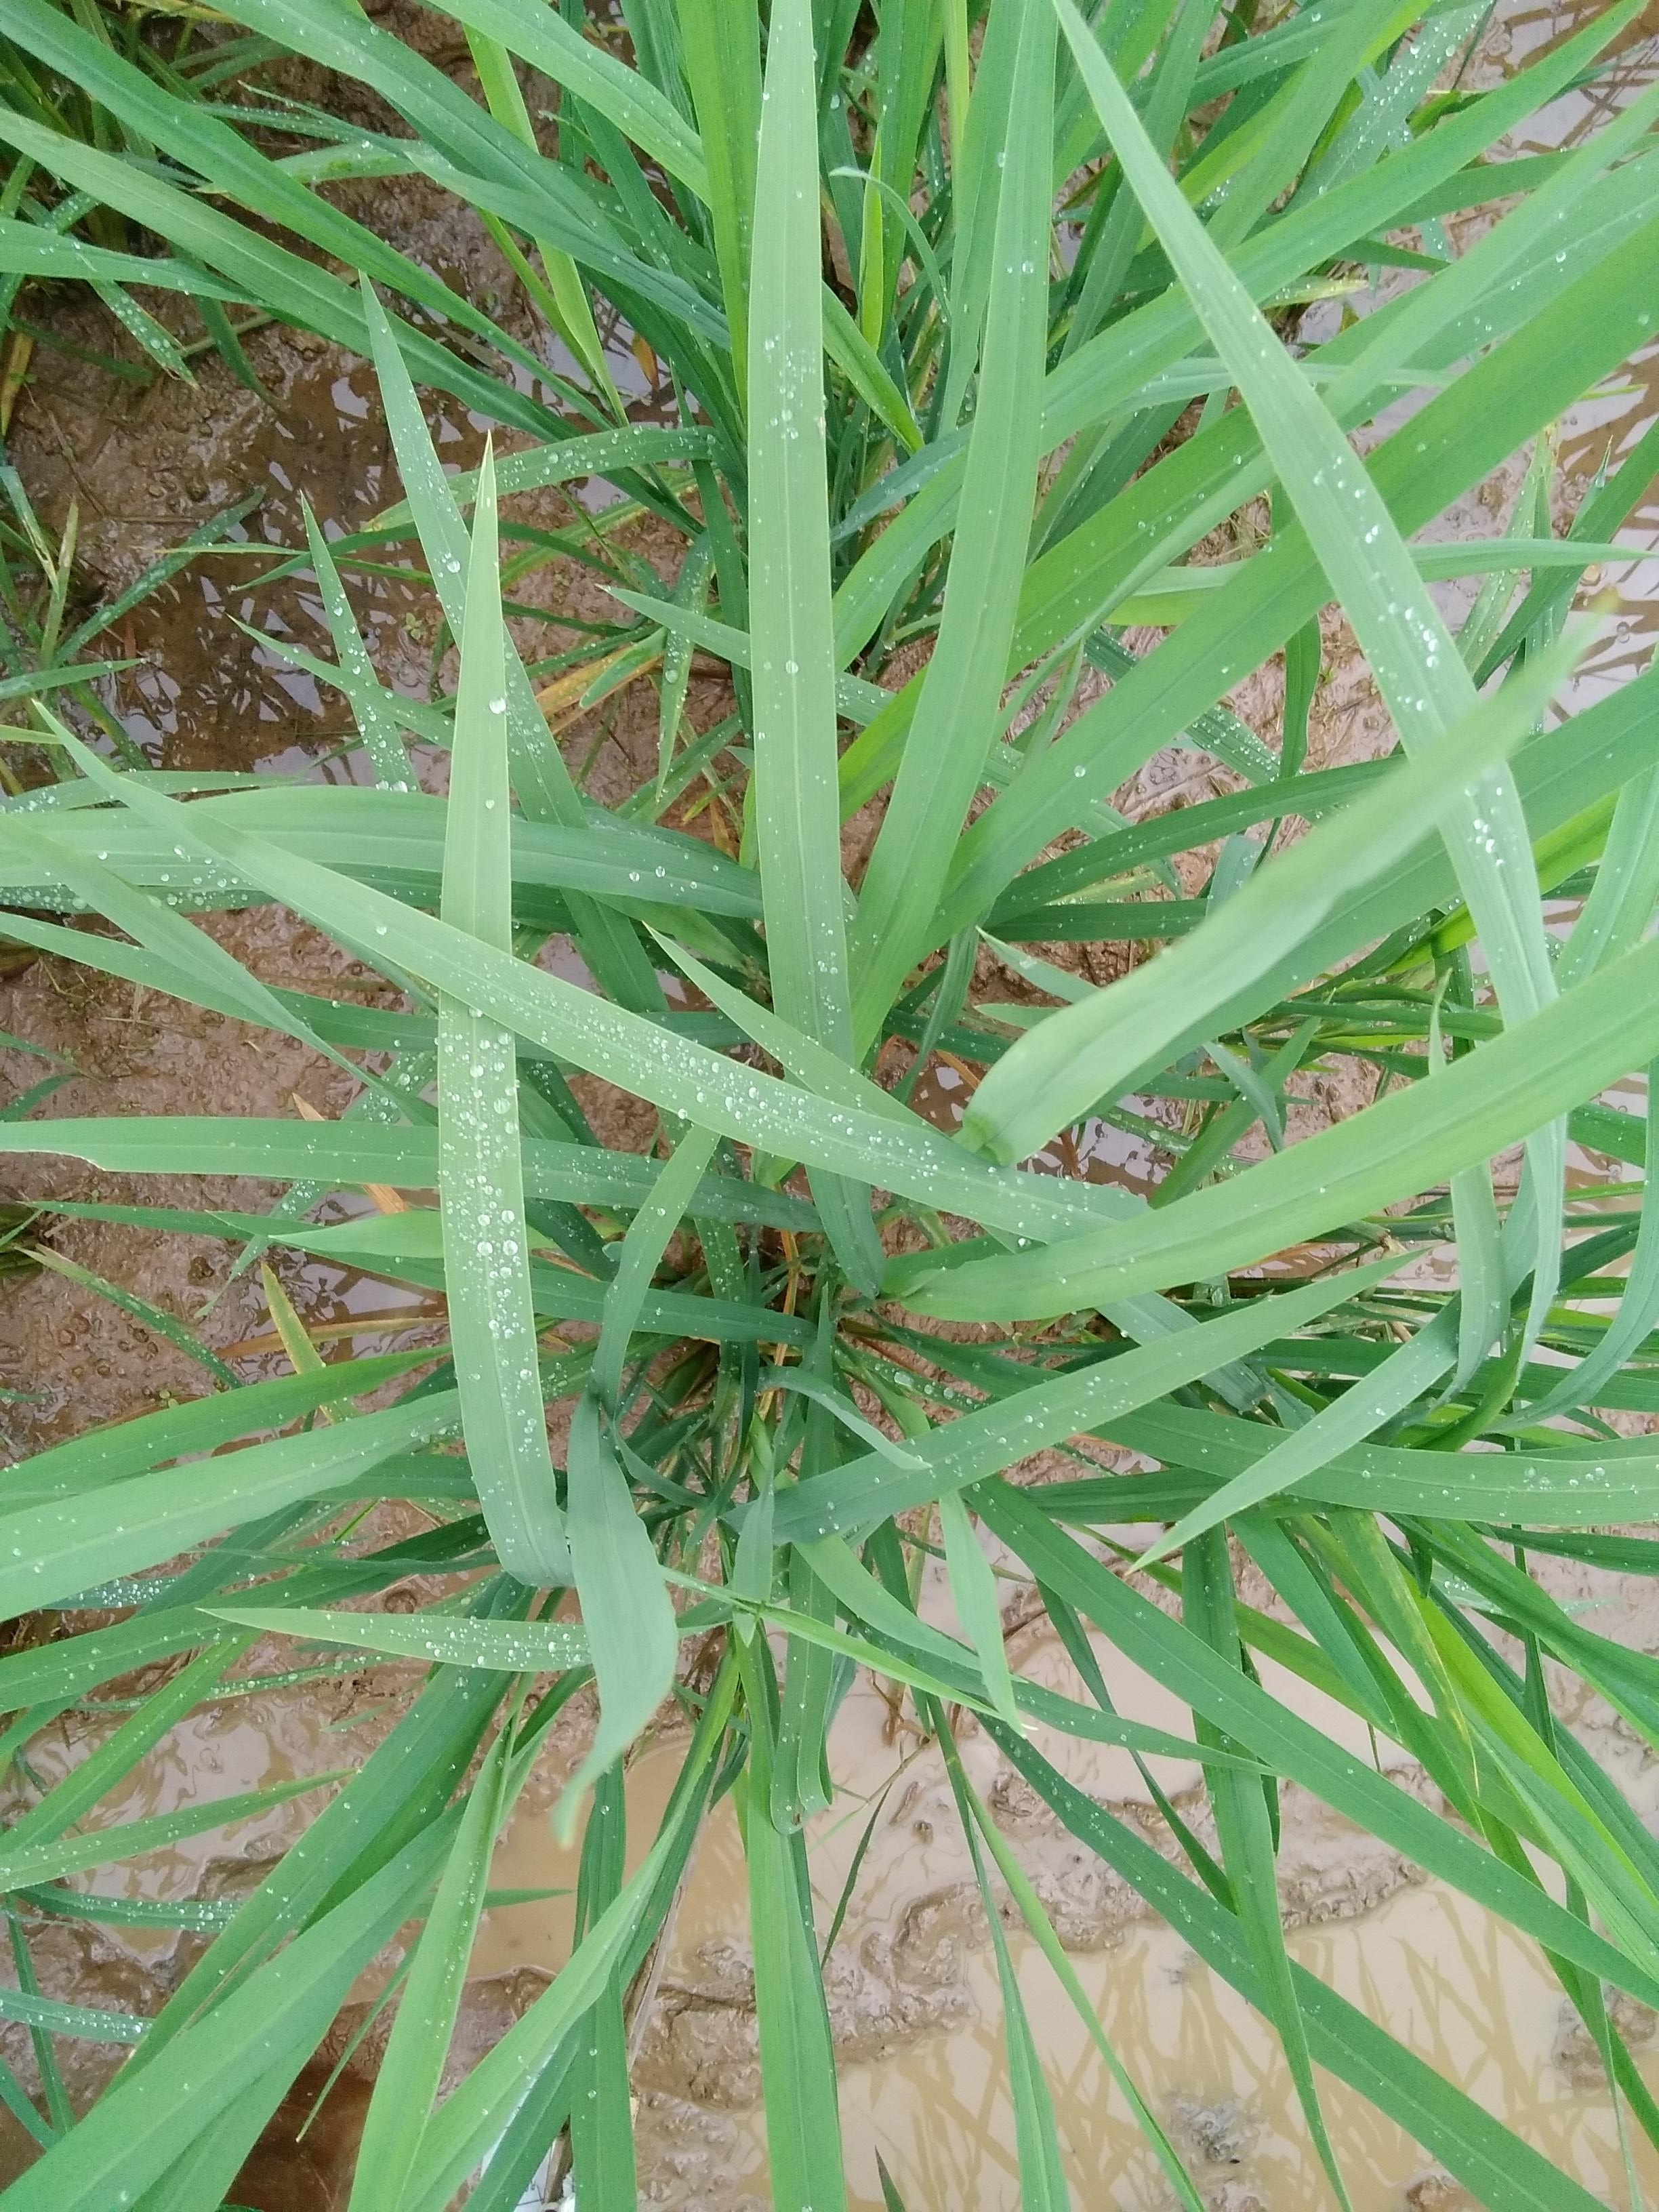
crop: rice
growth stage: elongation stem
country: Nigeria
